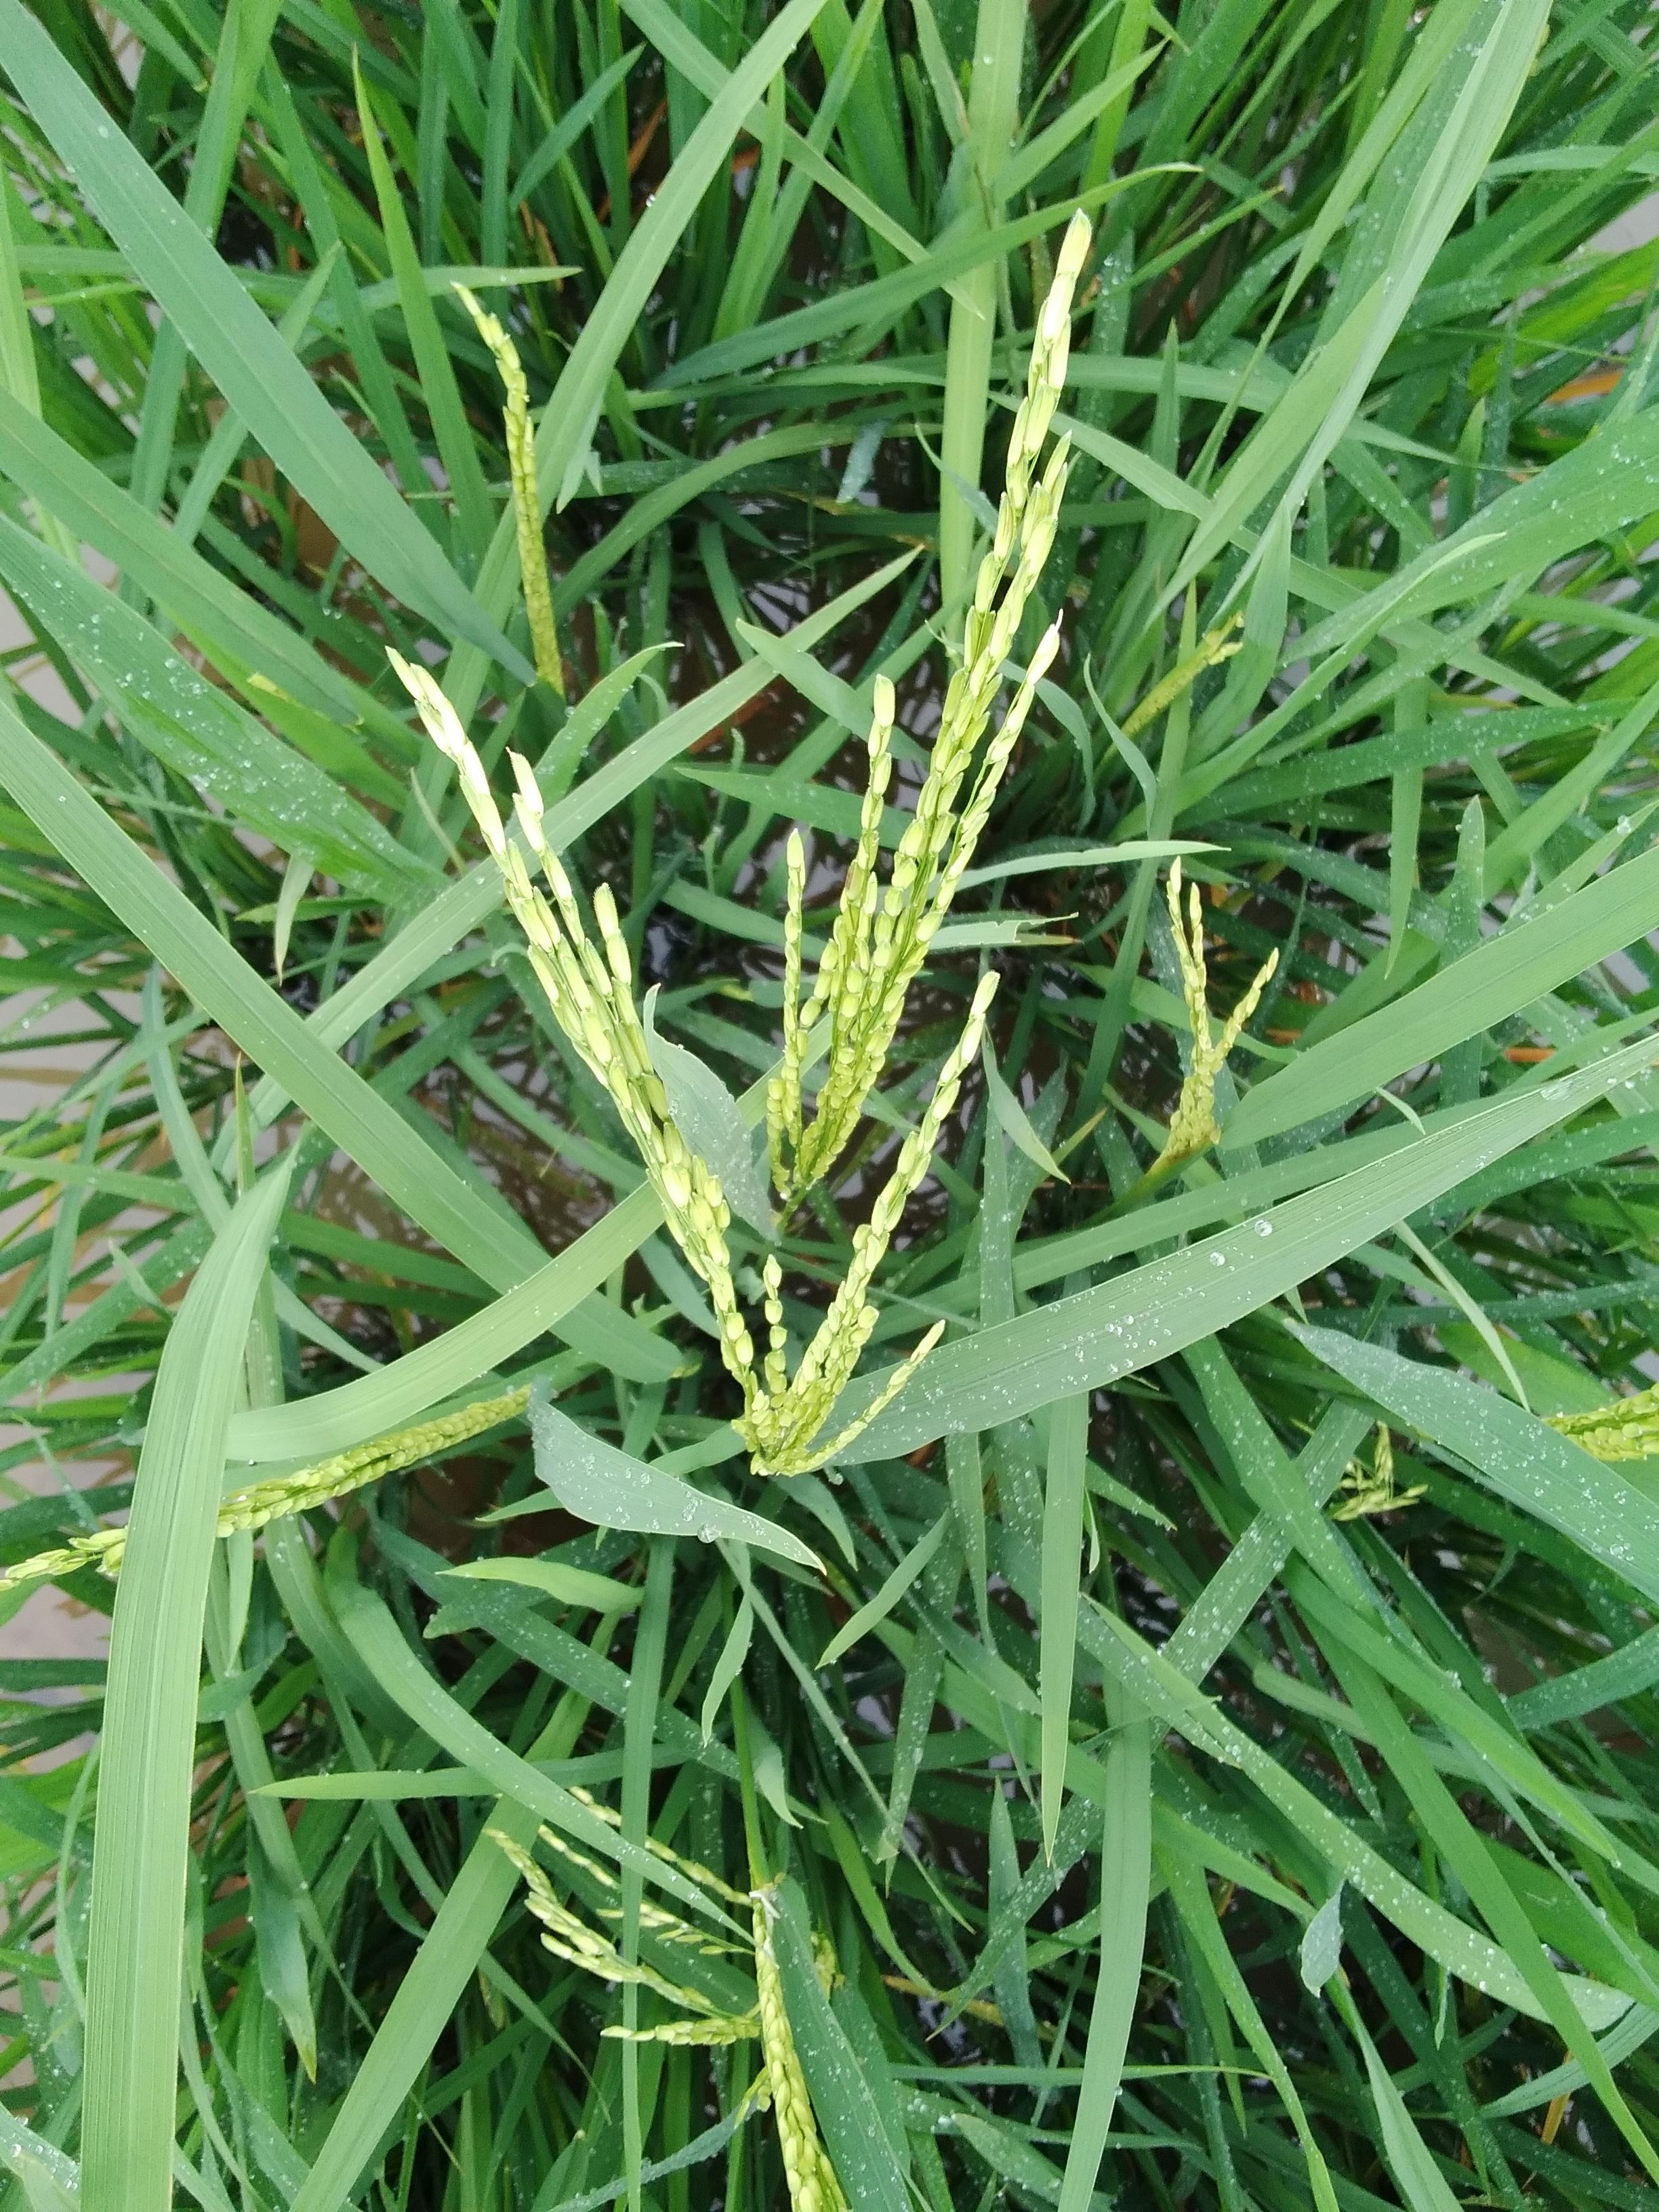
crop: rice
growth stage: flowering
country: Nigeria
